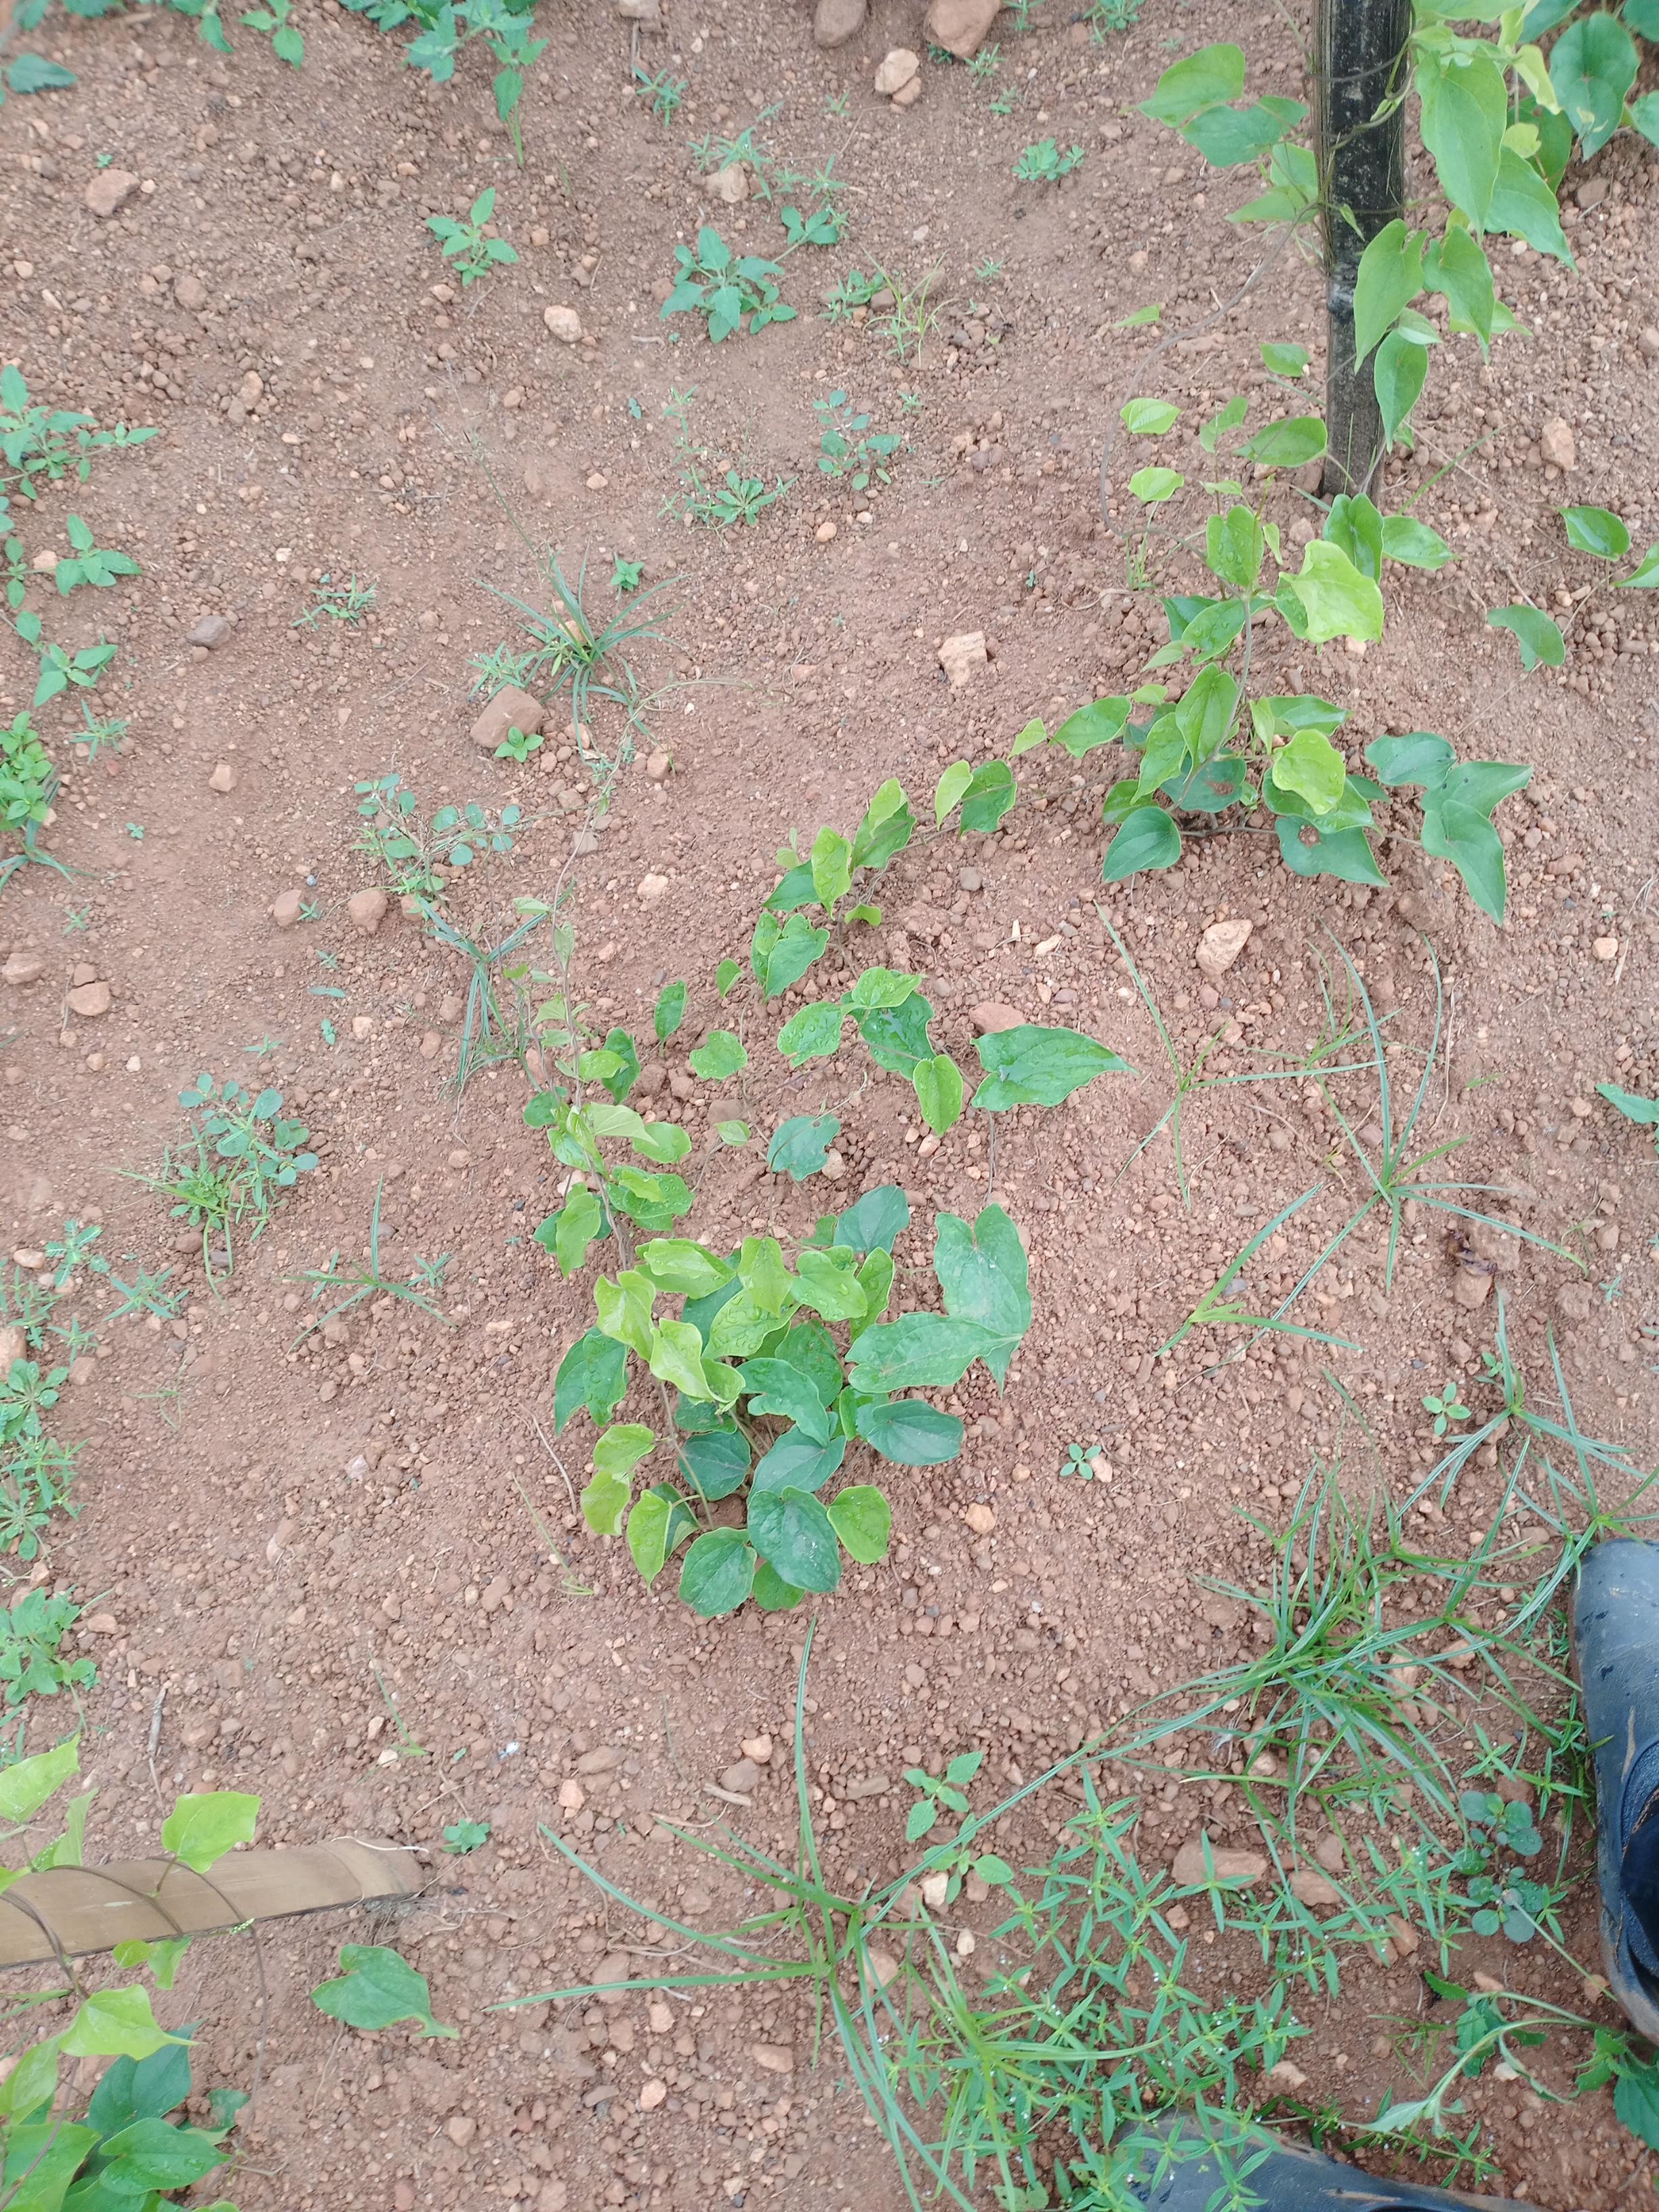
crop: yam
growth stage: vegetative
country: Nigeria
